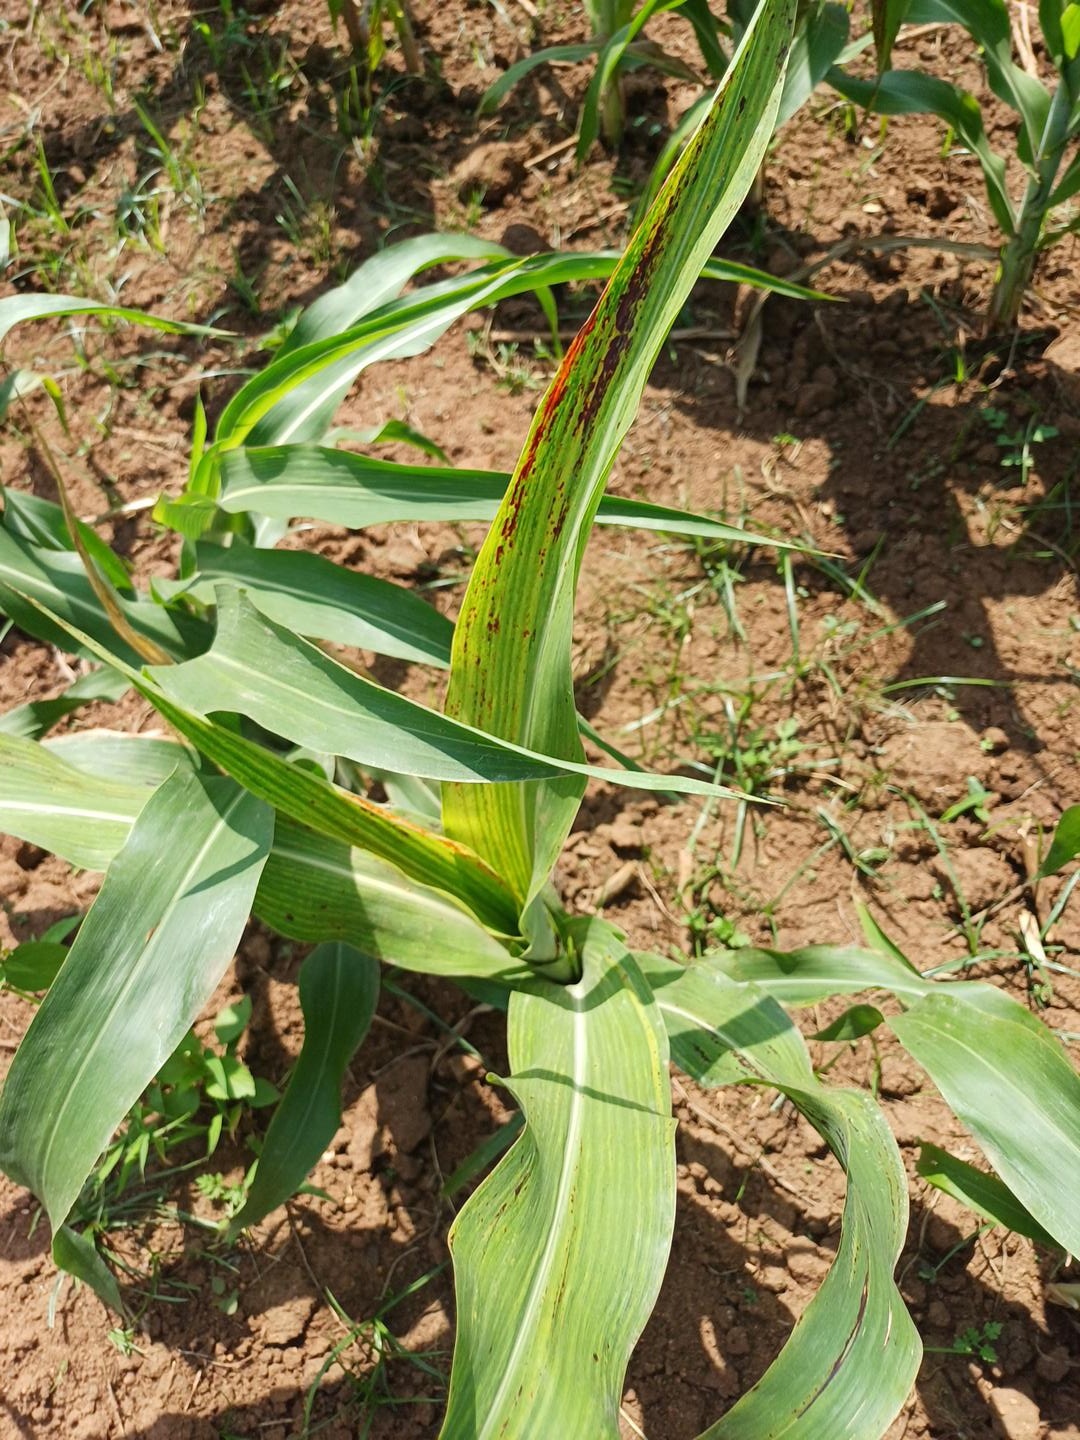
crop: sorghum
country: Kenya
